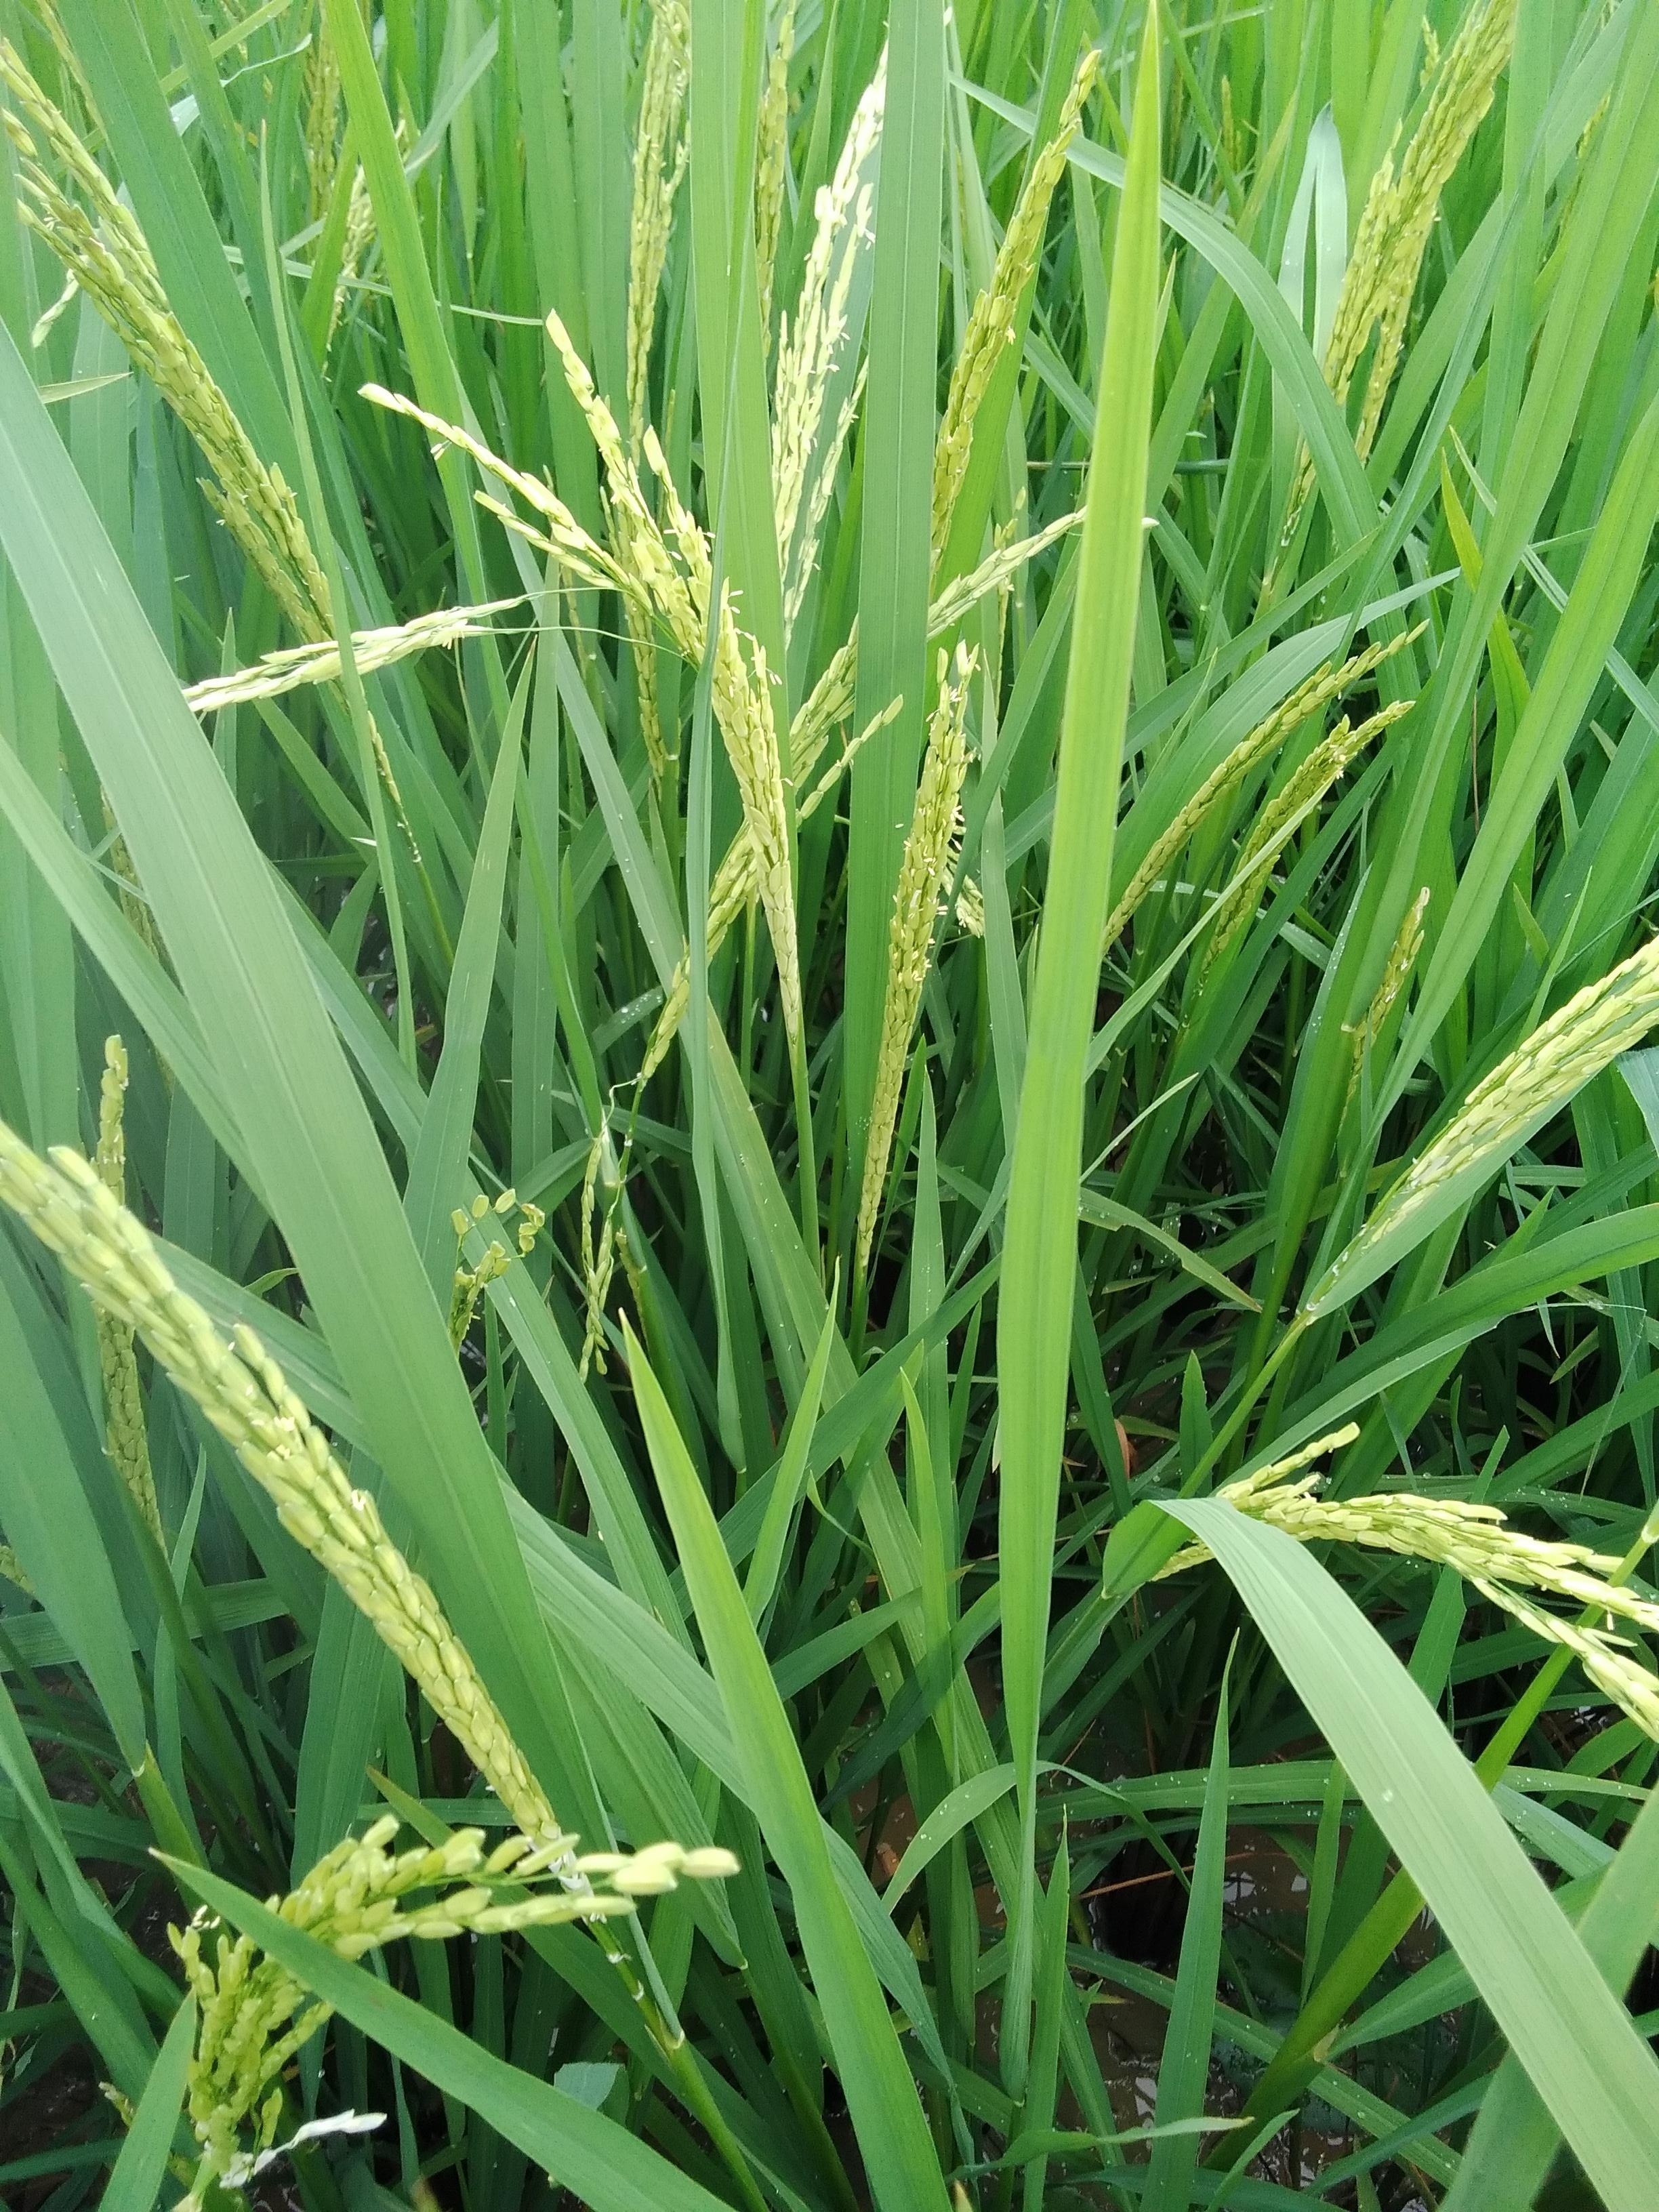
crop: rice
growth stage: flowering
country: Nigeria
